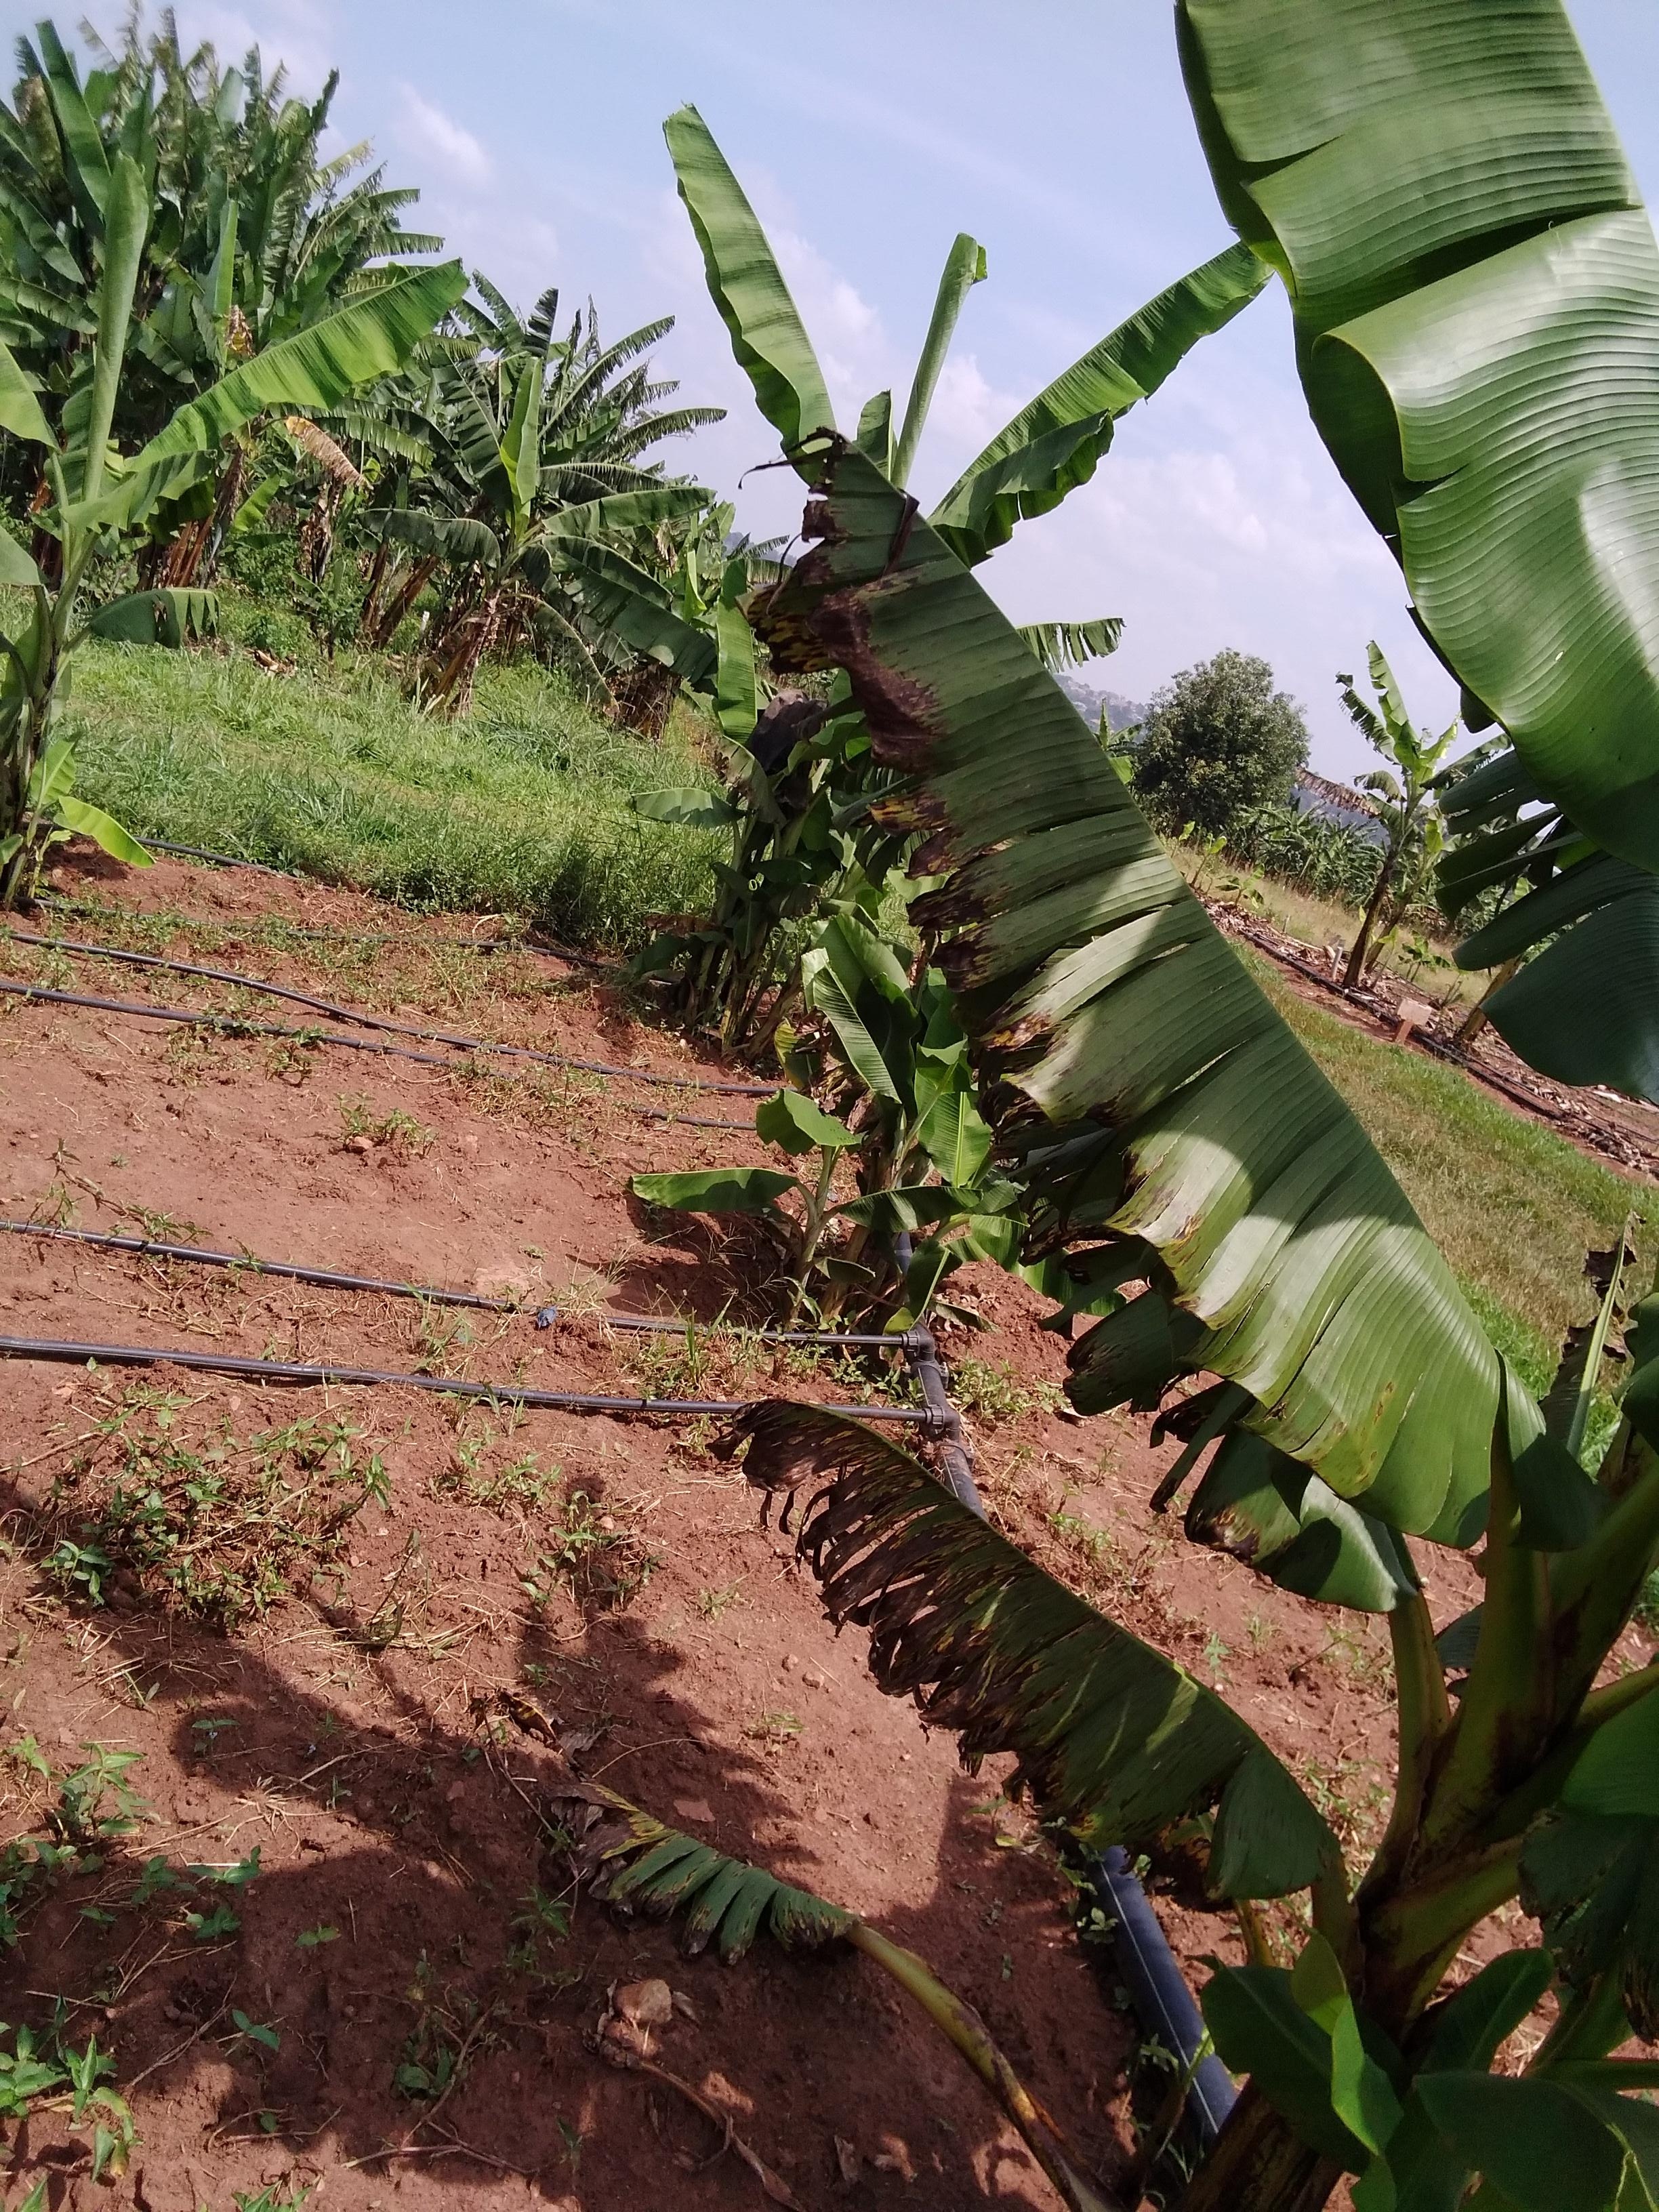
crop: banana
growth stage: vegetative
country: Uganda
